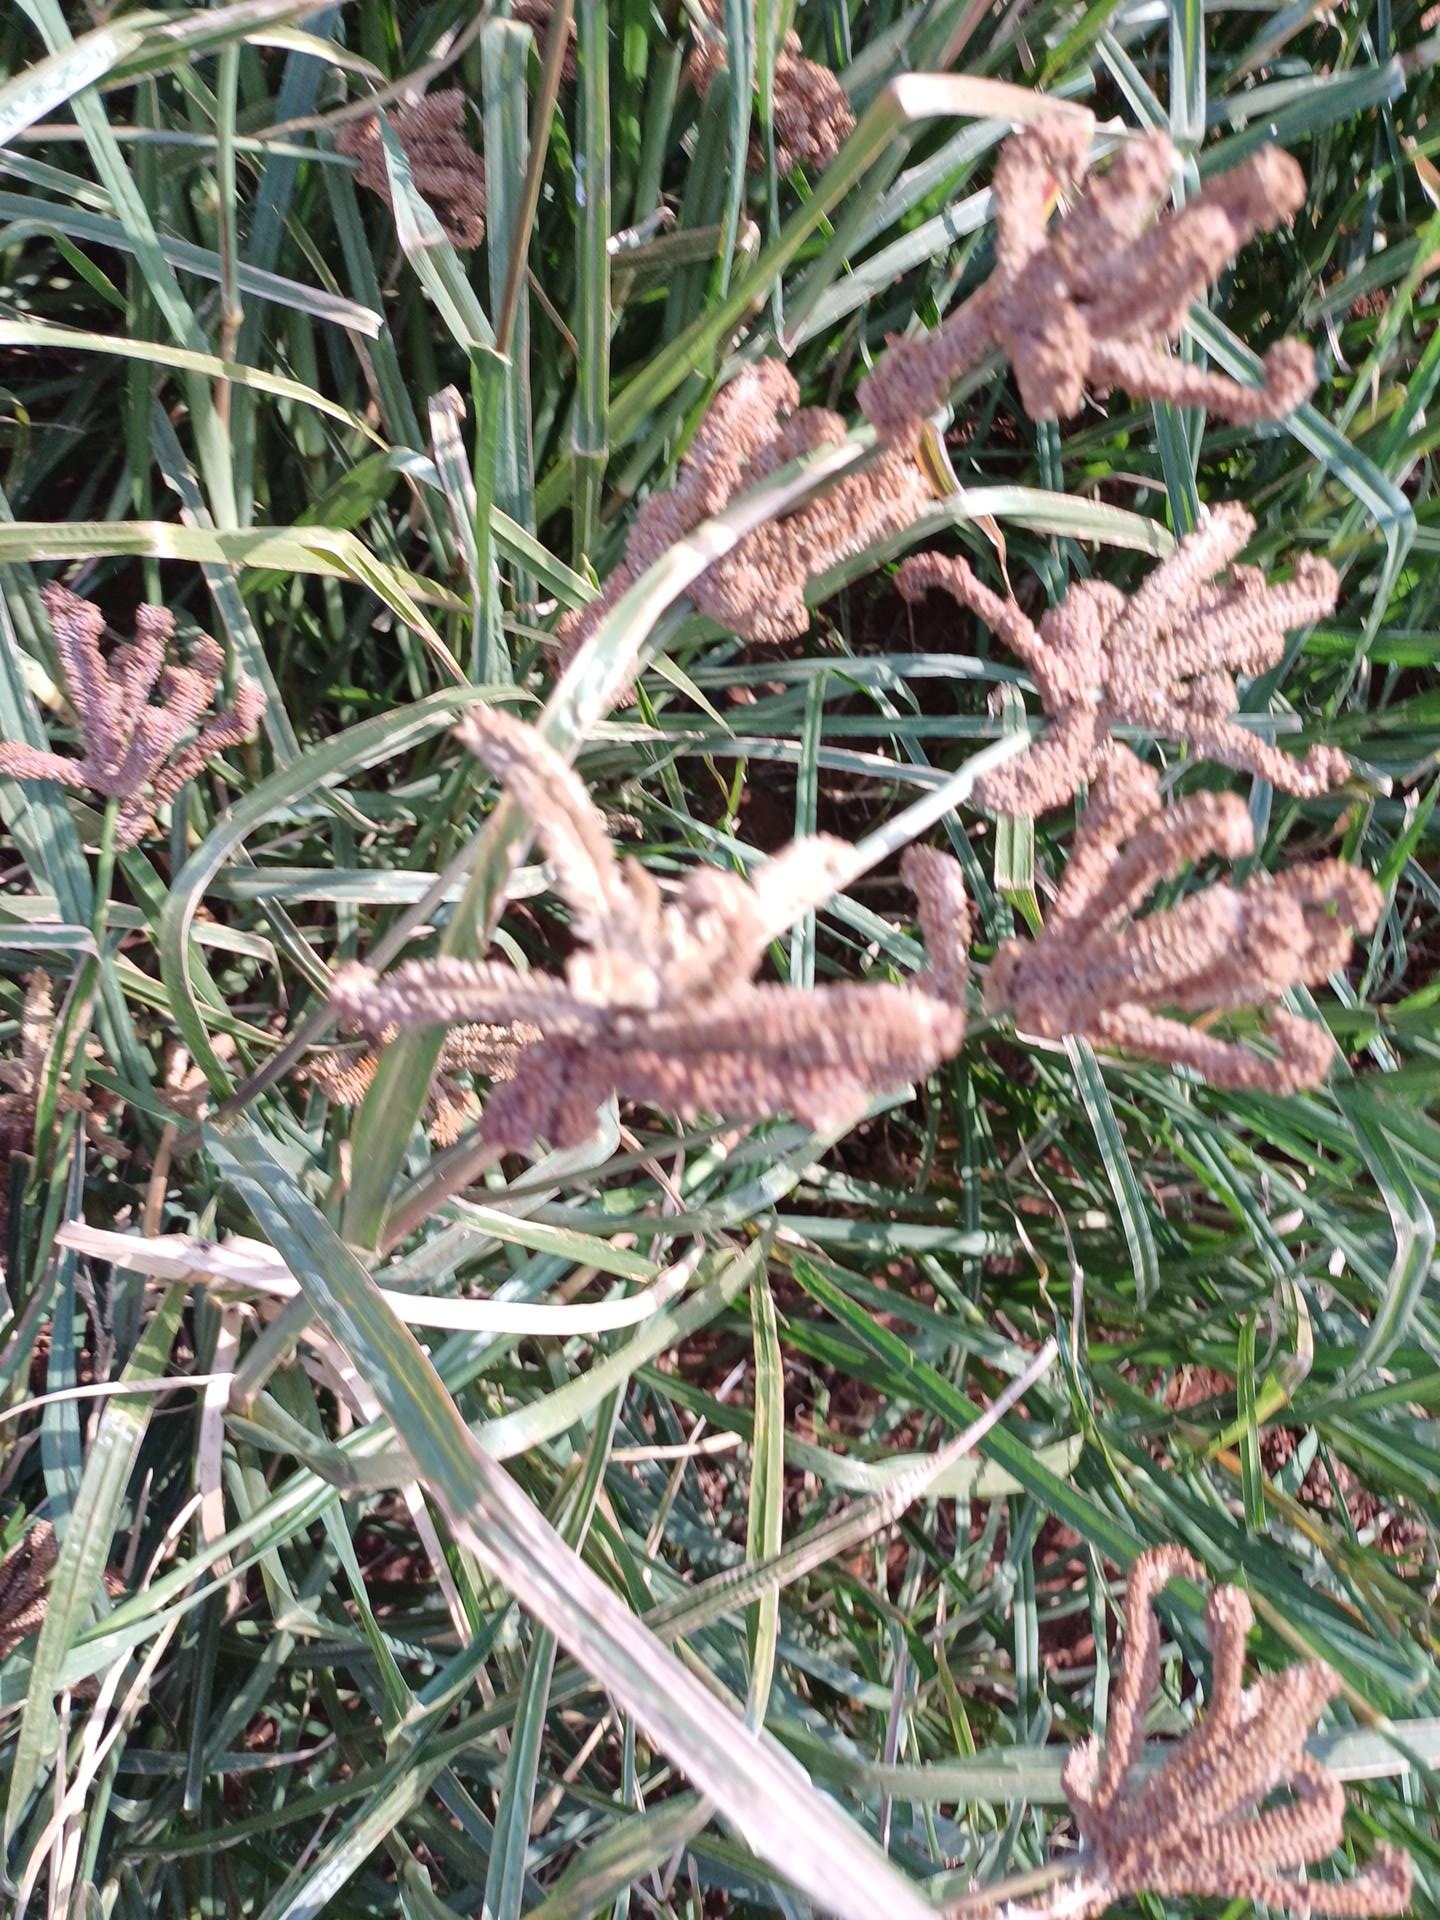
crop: finger millet
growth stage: maturity
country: Kenya
